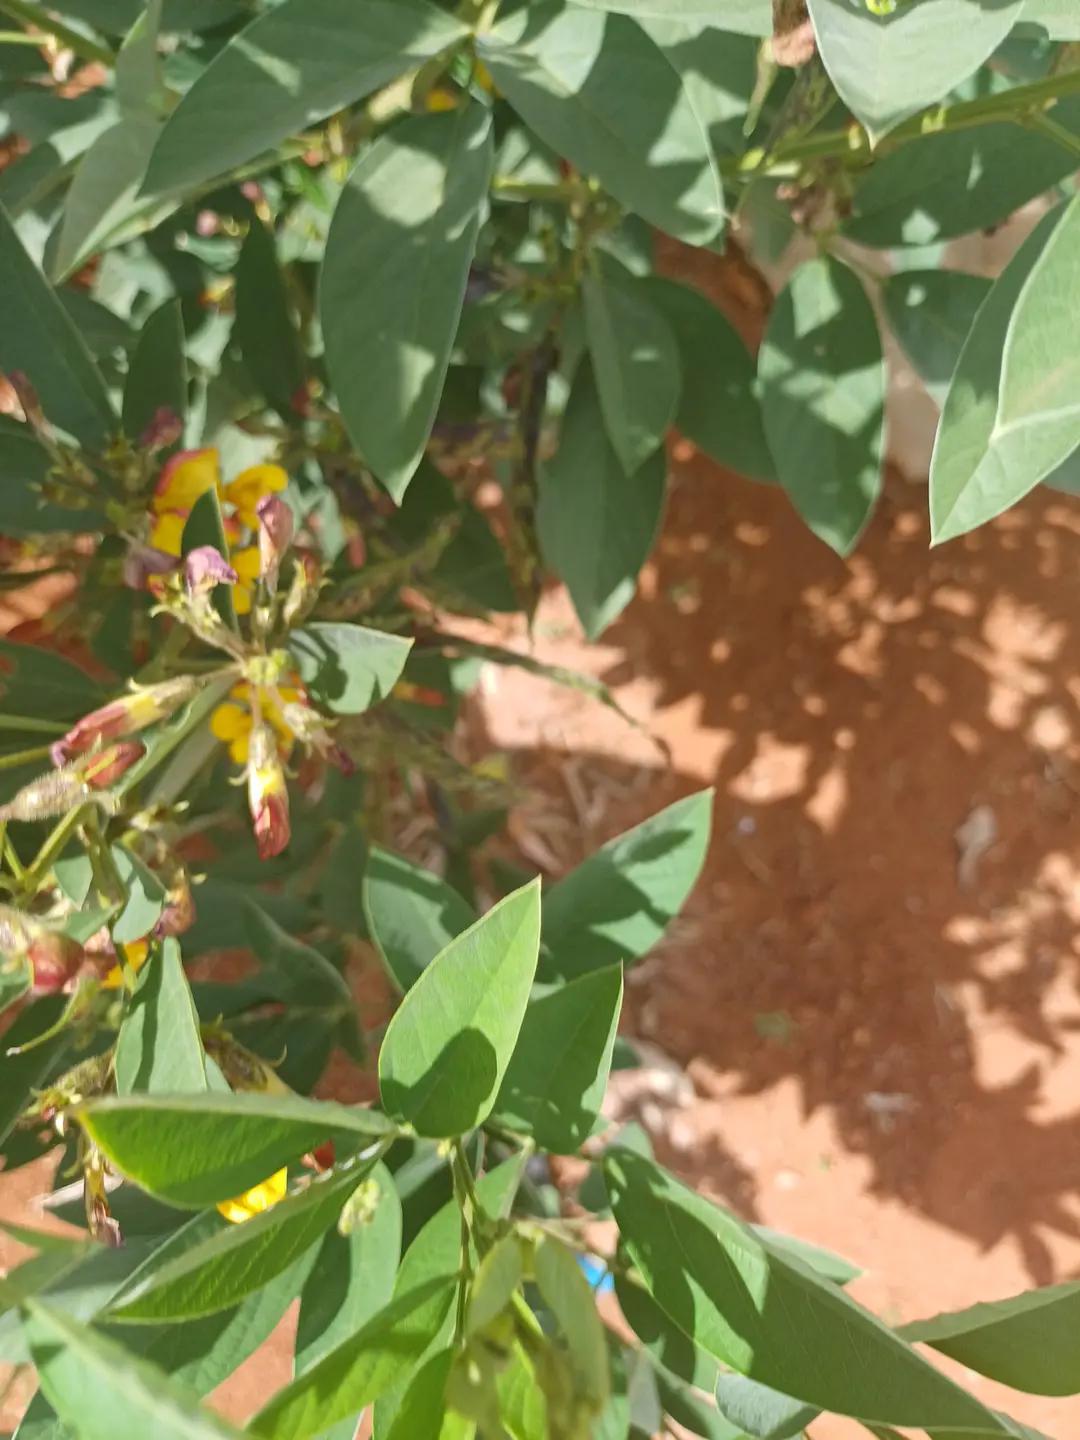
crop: pigeonpea
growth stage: development pod
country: Kenya
